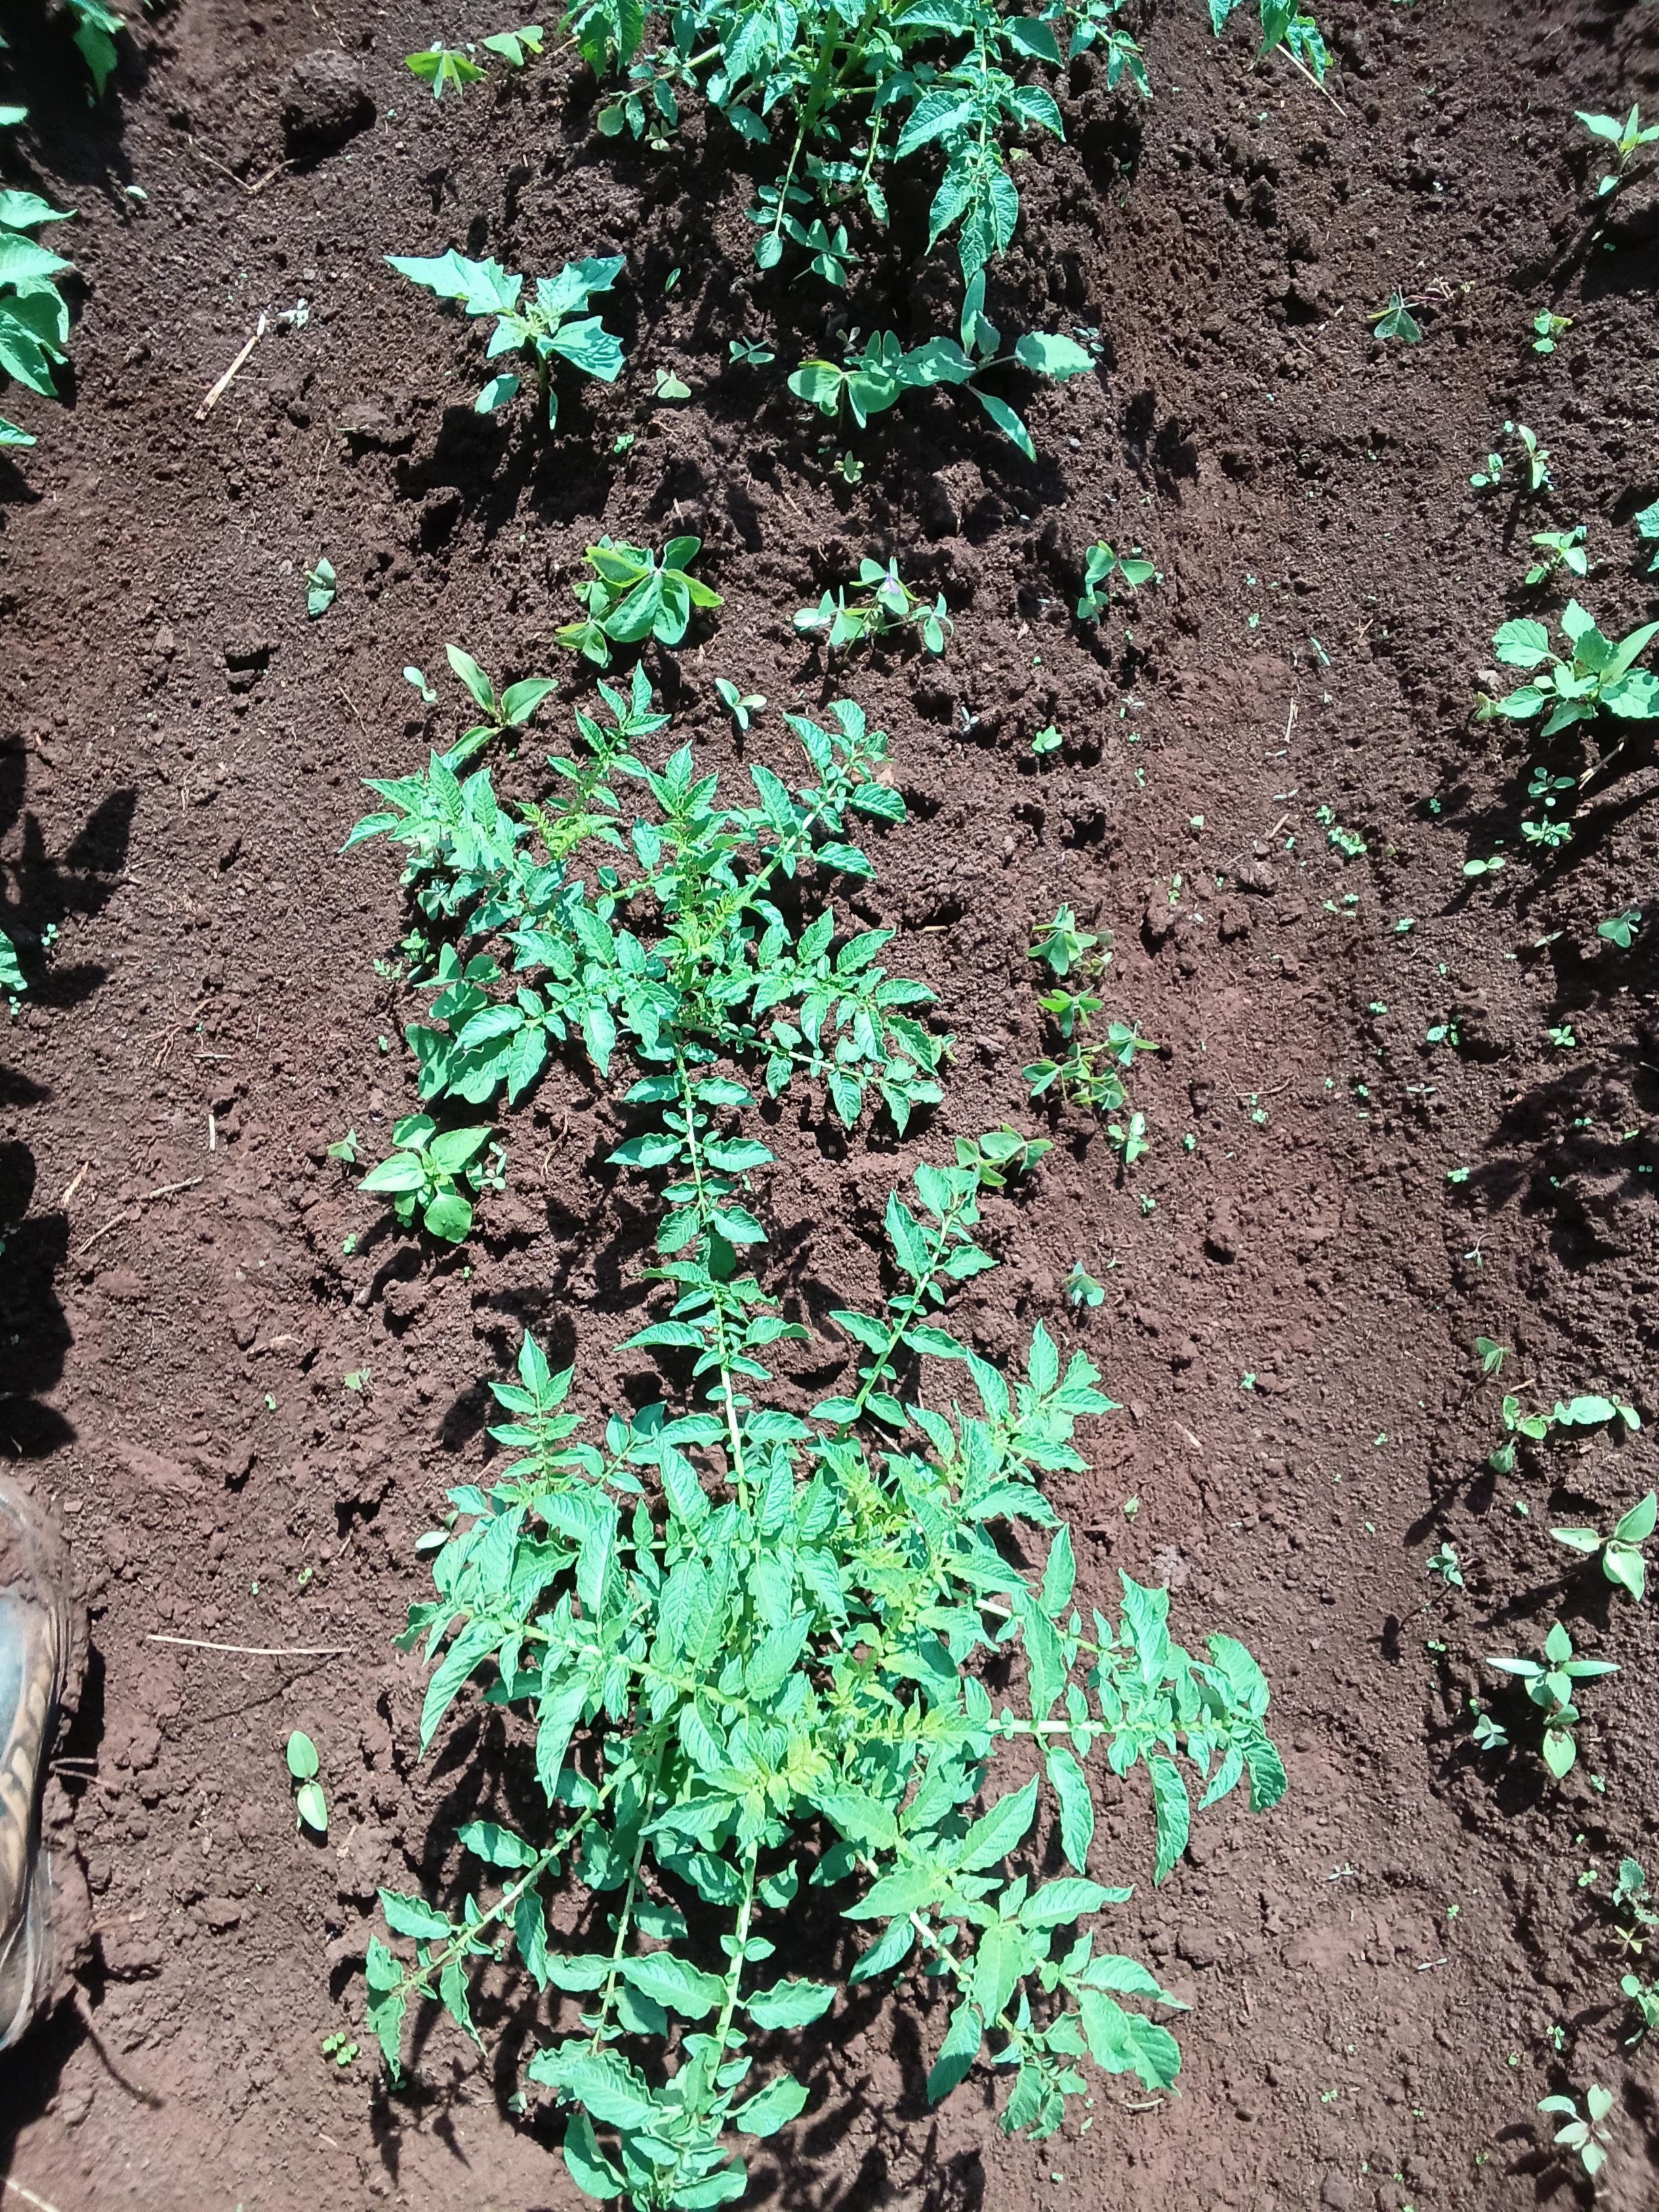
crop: potato
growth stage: vegetative
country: Kenya
